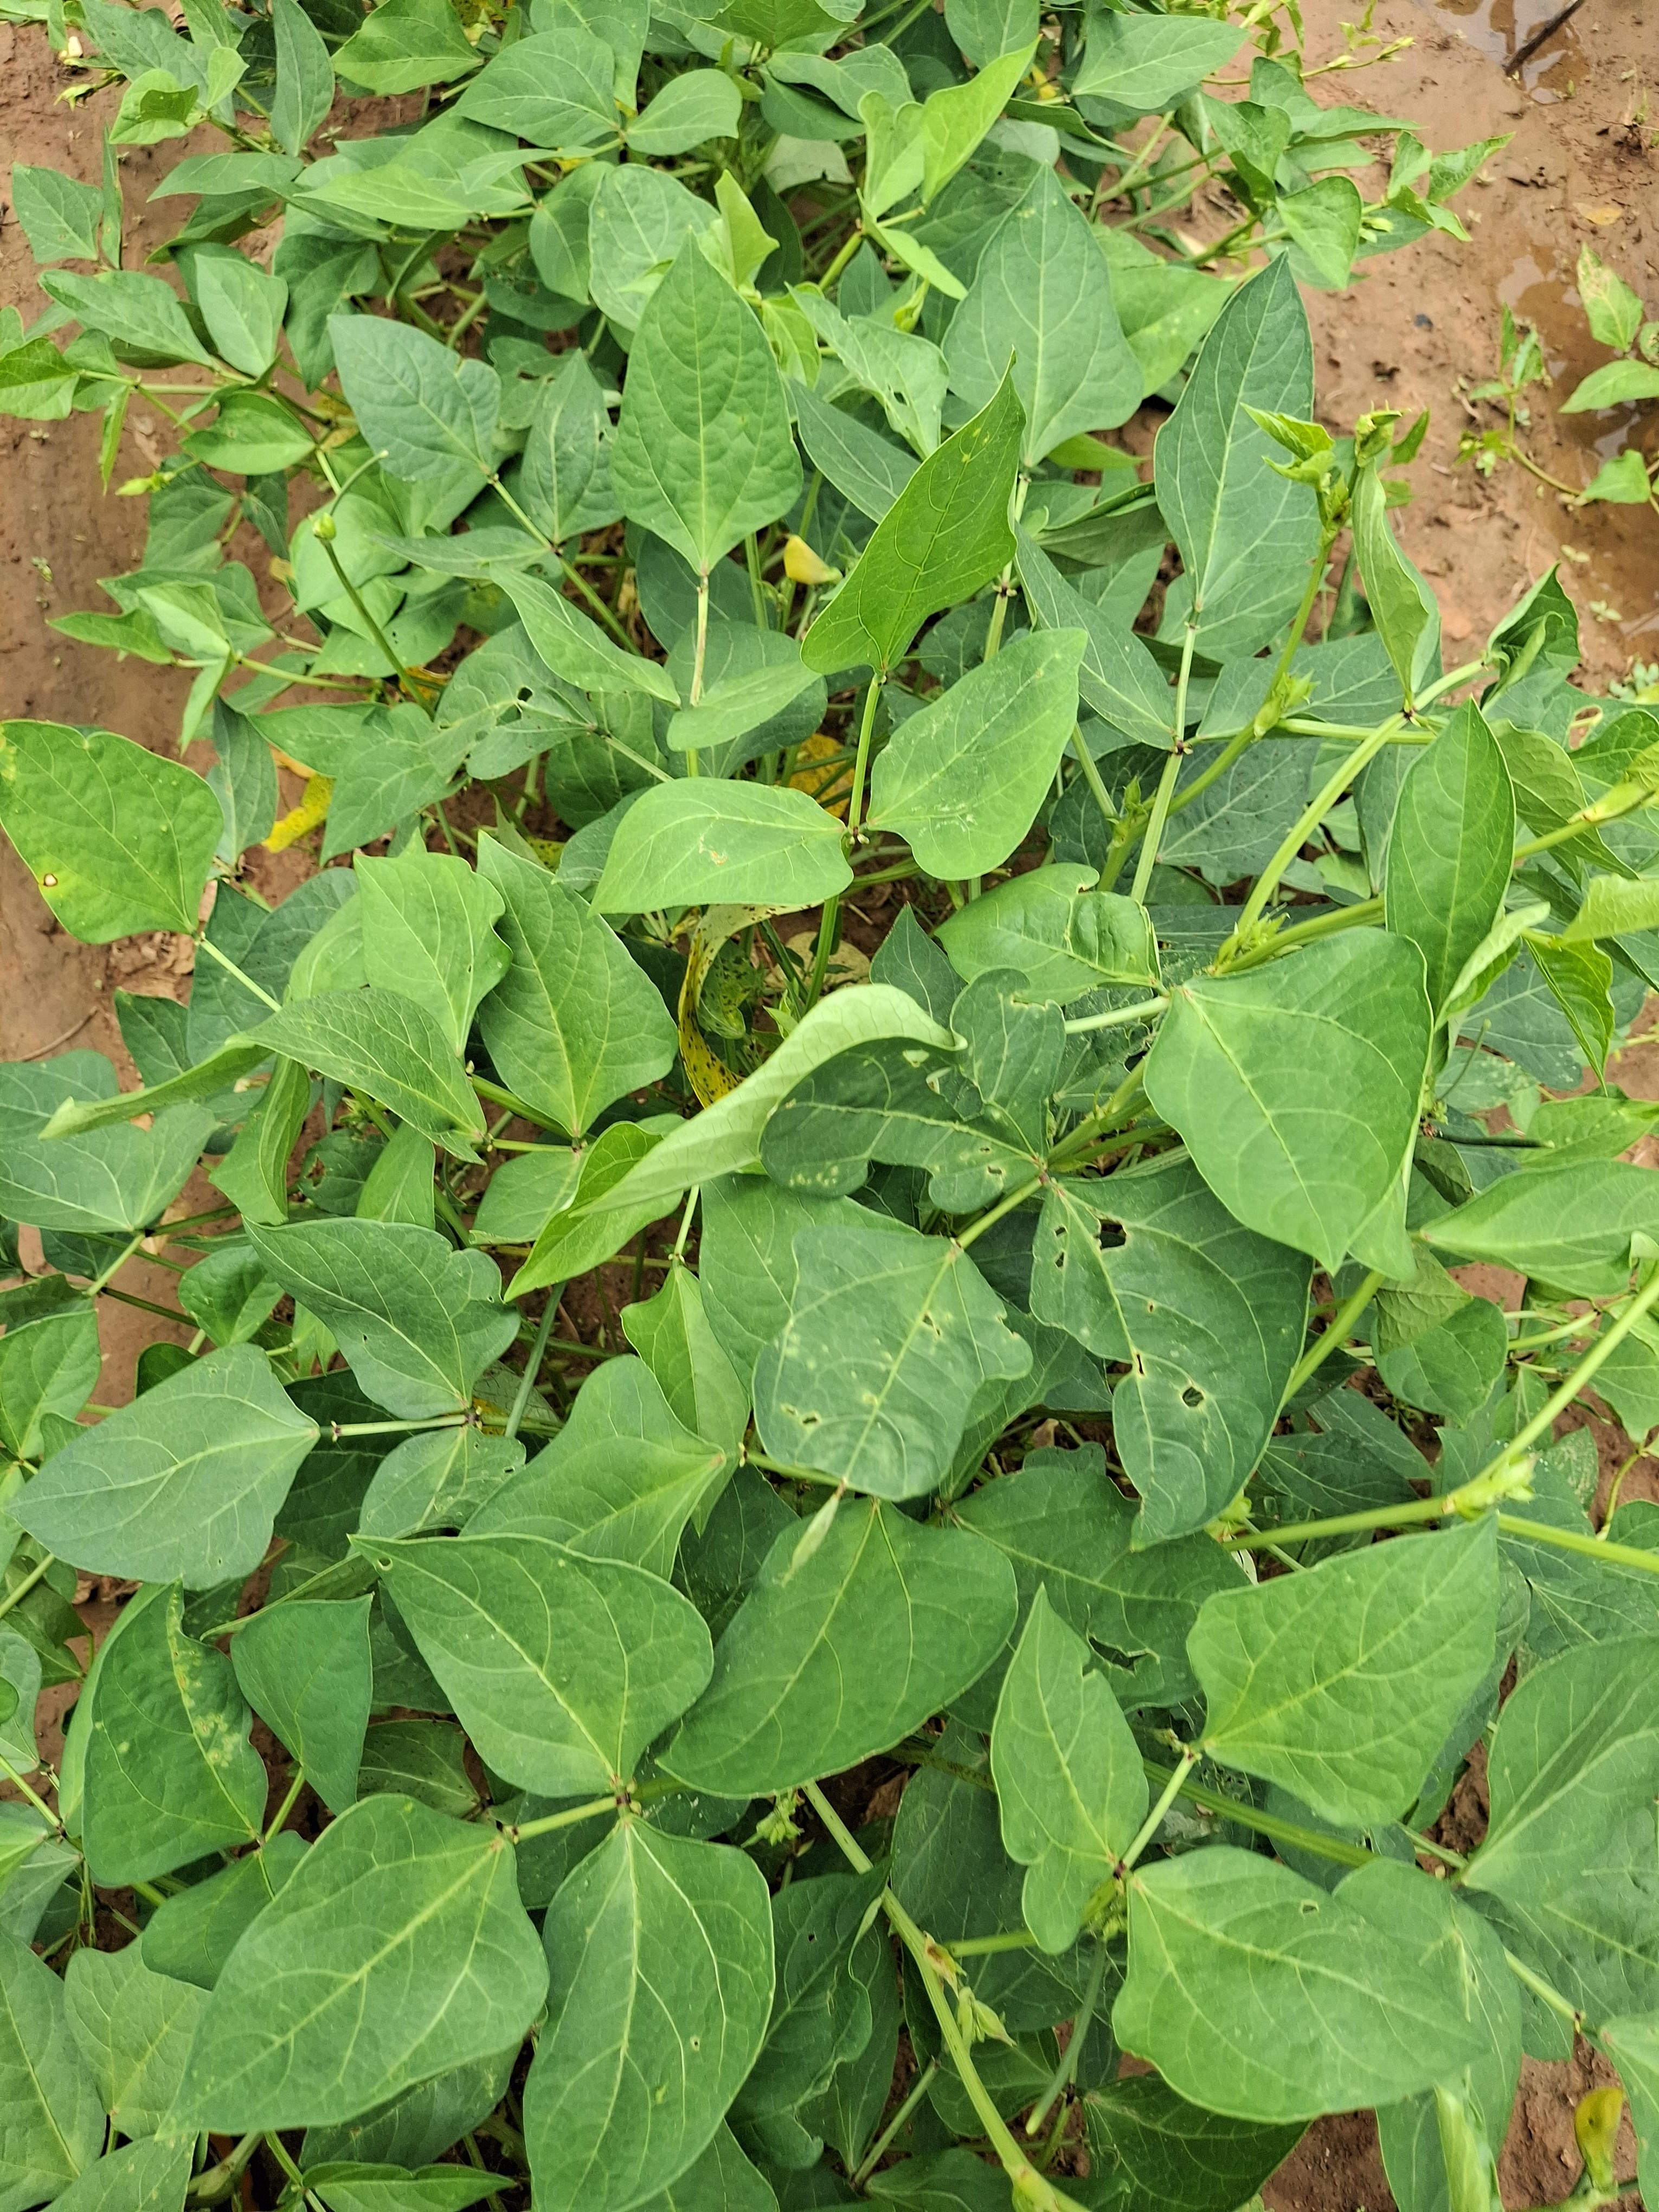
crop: cowpea
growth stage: development pod
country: Nigeria
